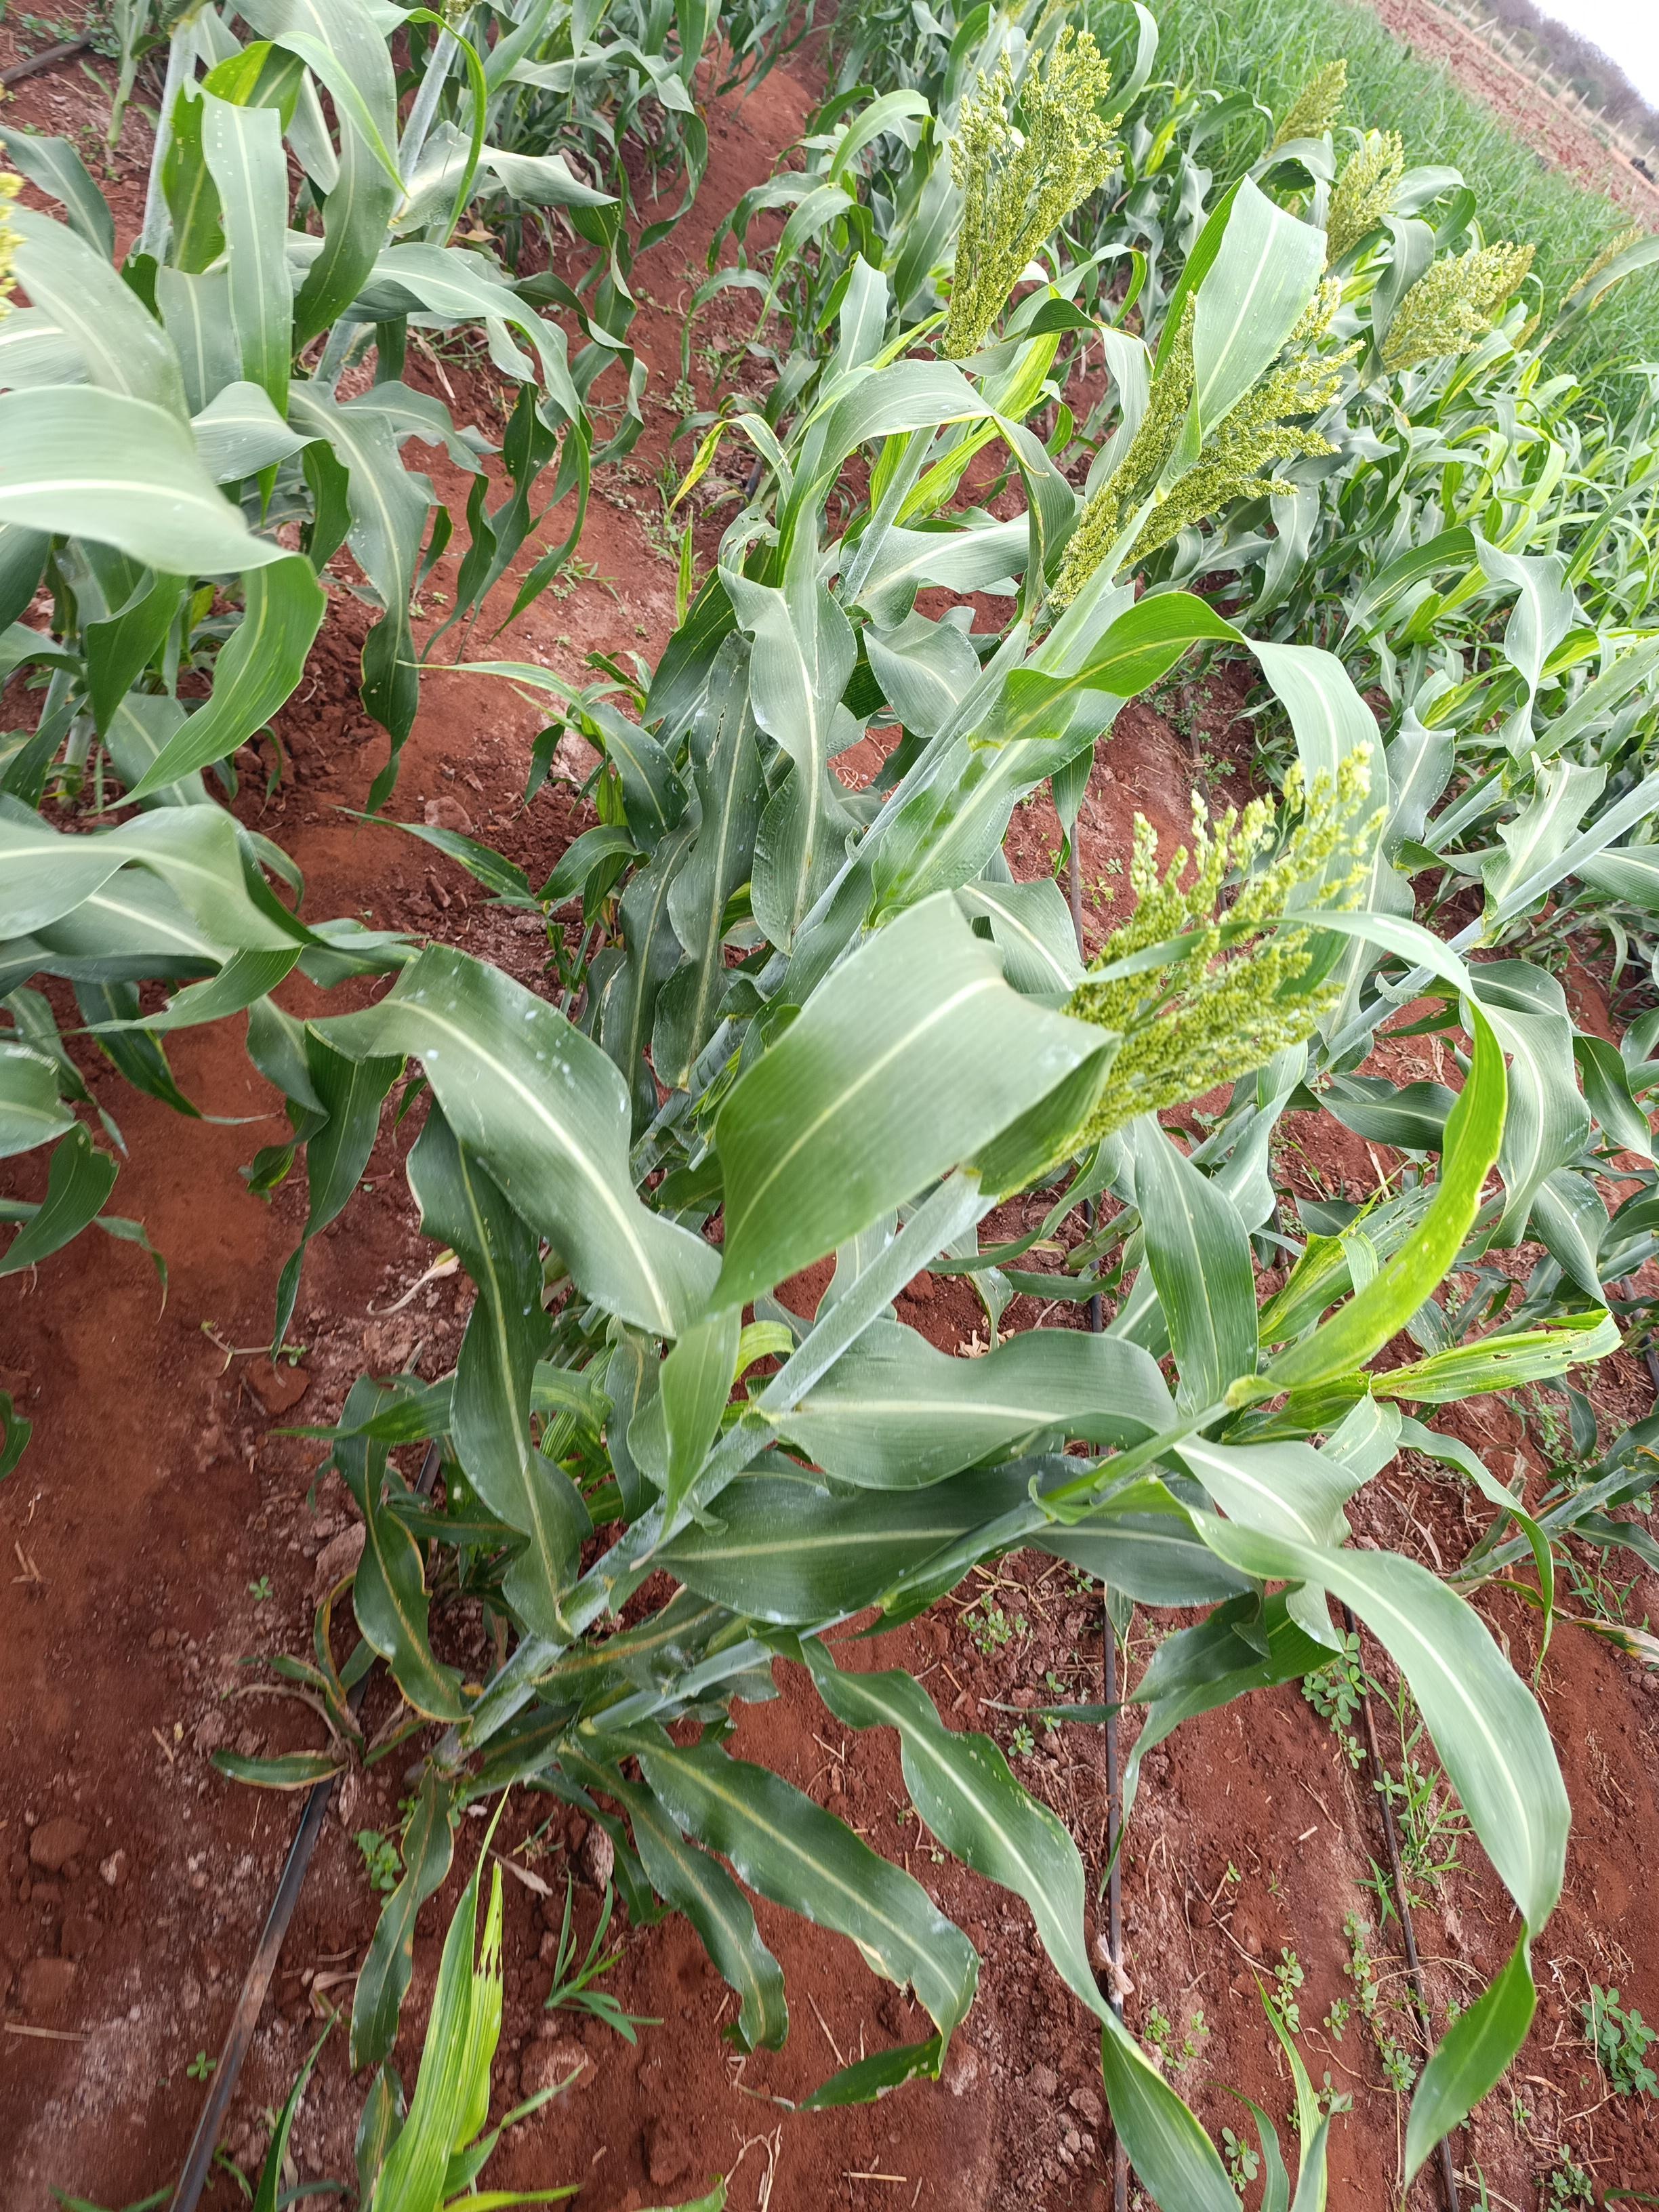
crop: sorghum
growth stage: flowering
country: Kenya
